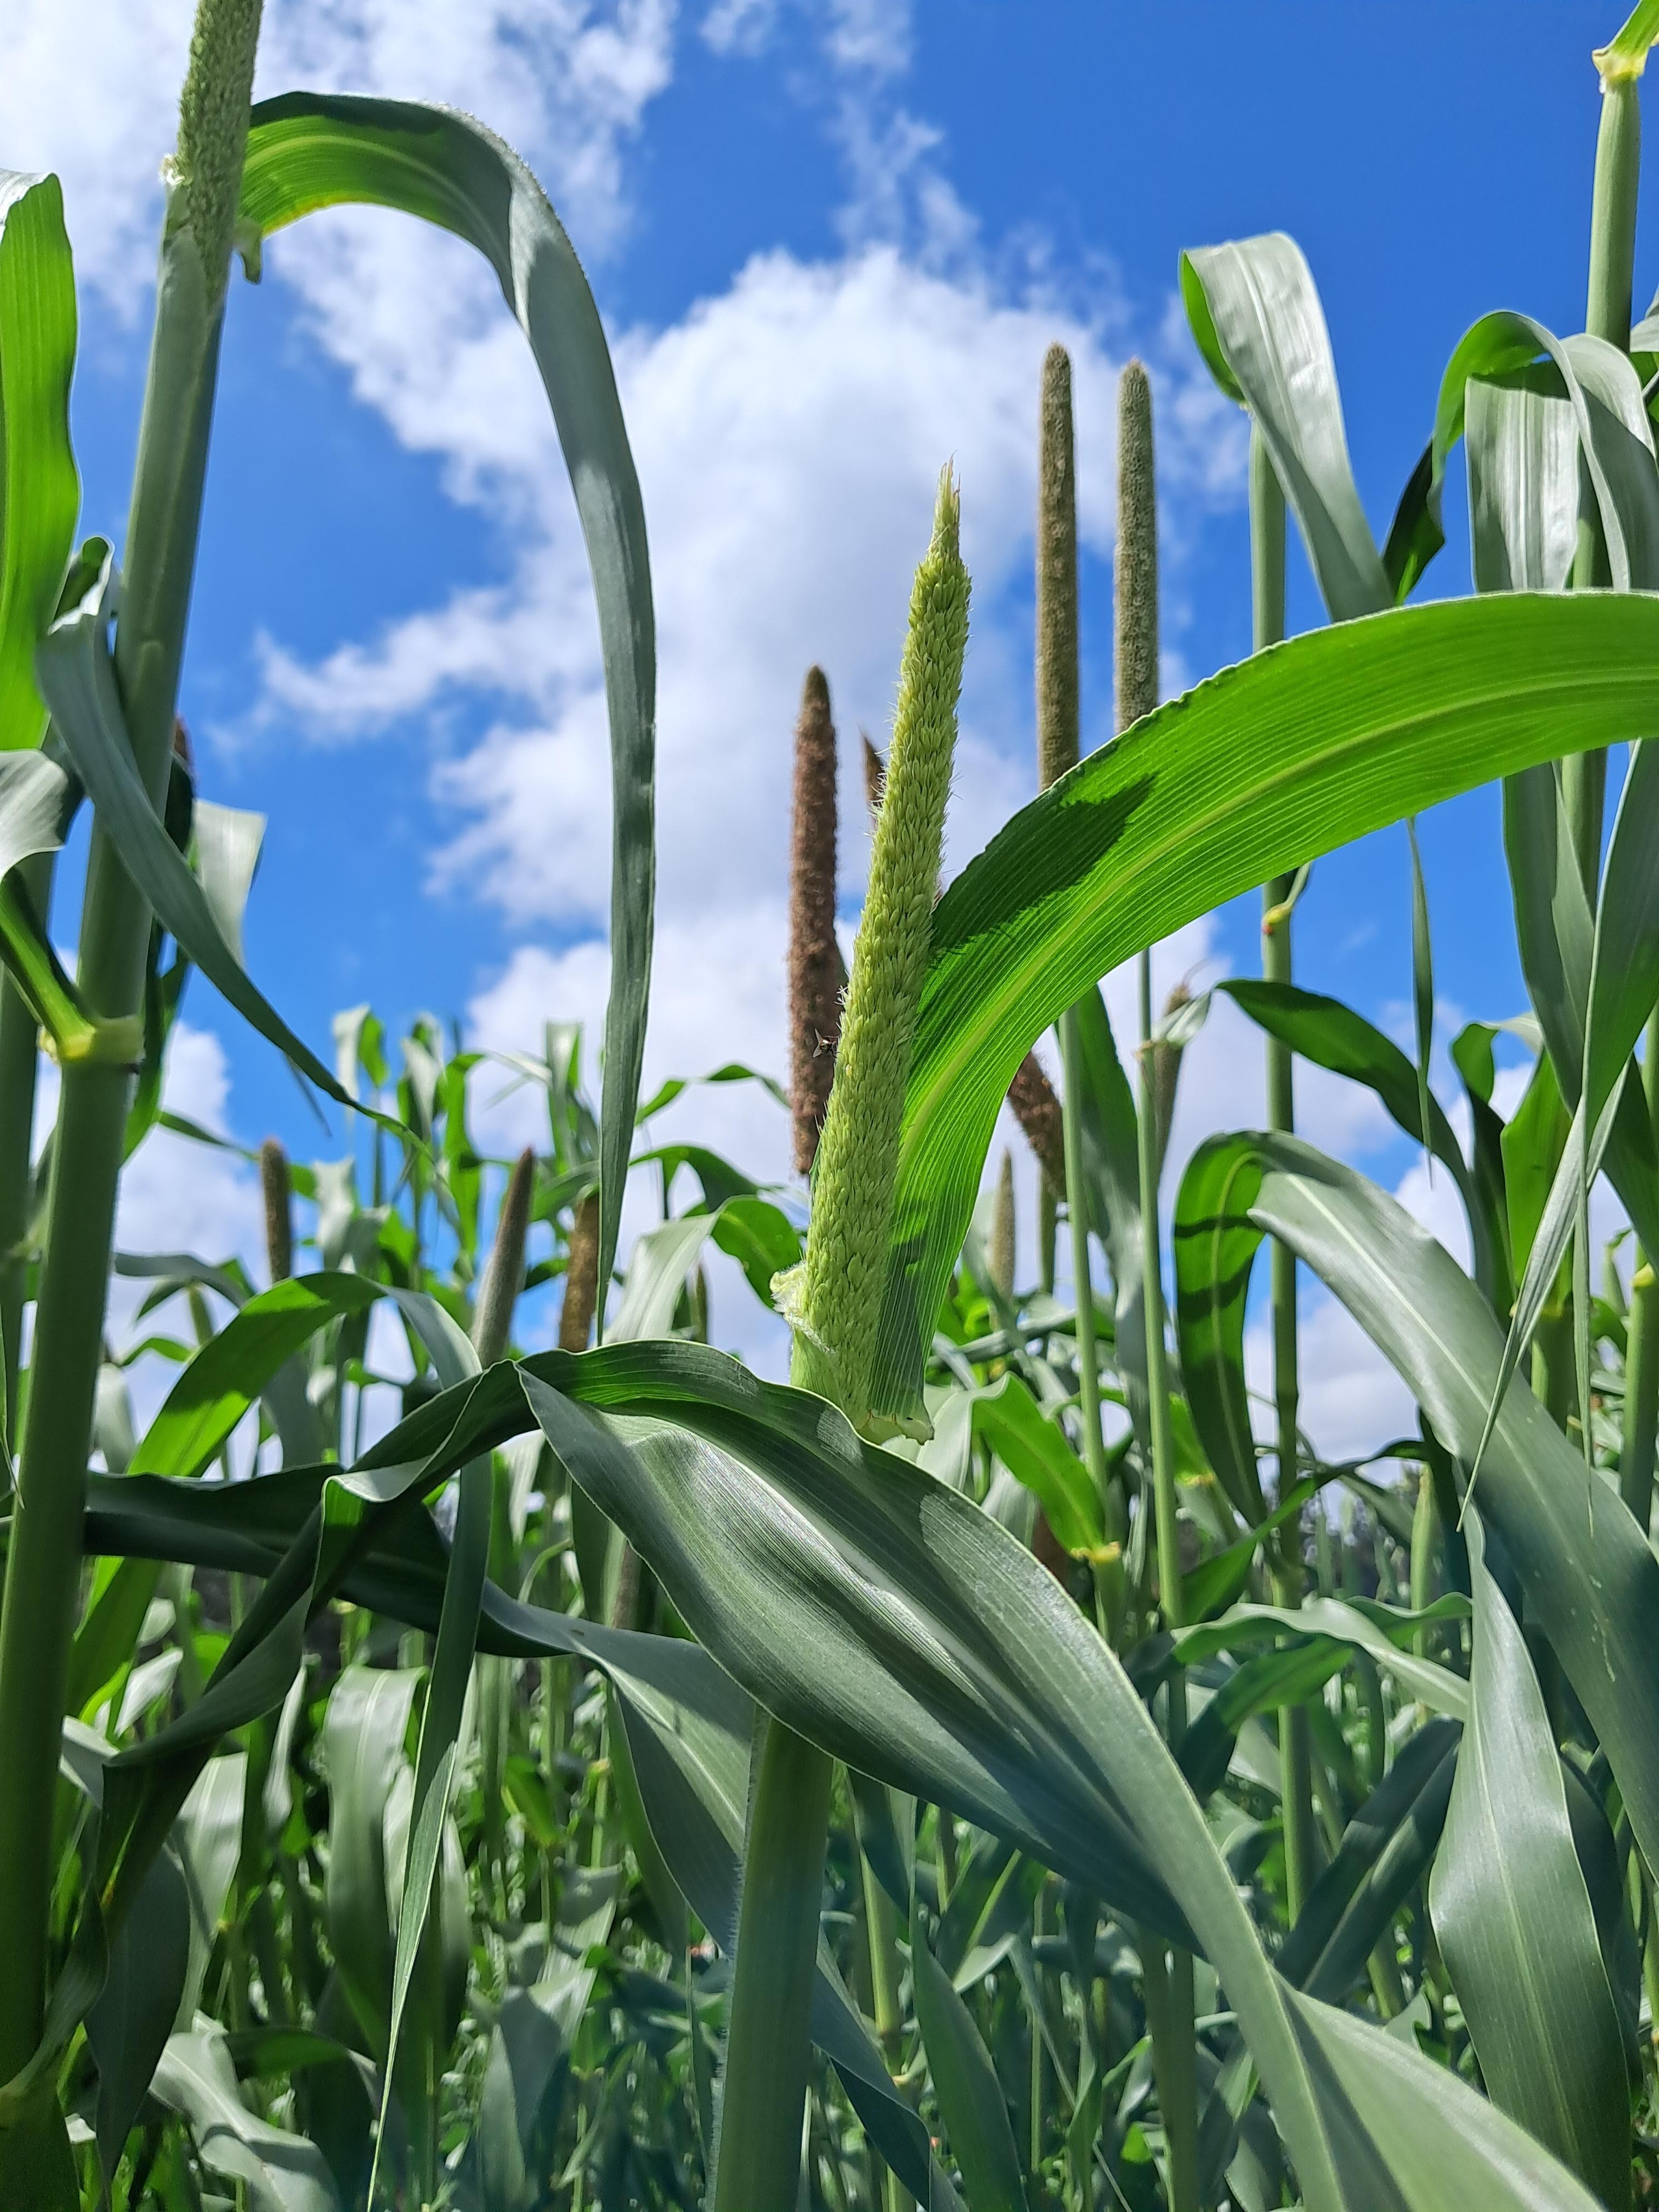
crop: pearl millet
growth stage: heading tuber
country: Tanzania
